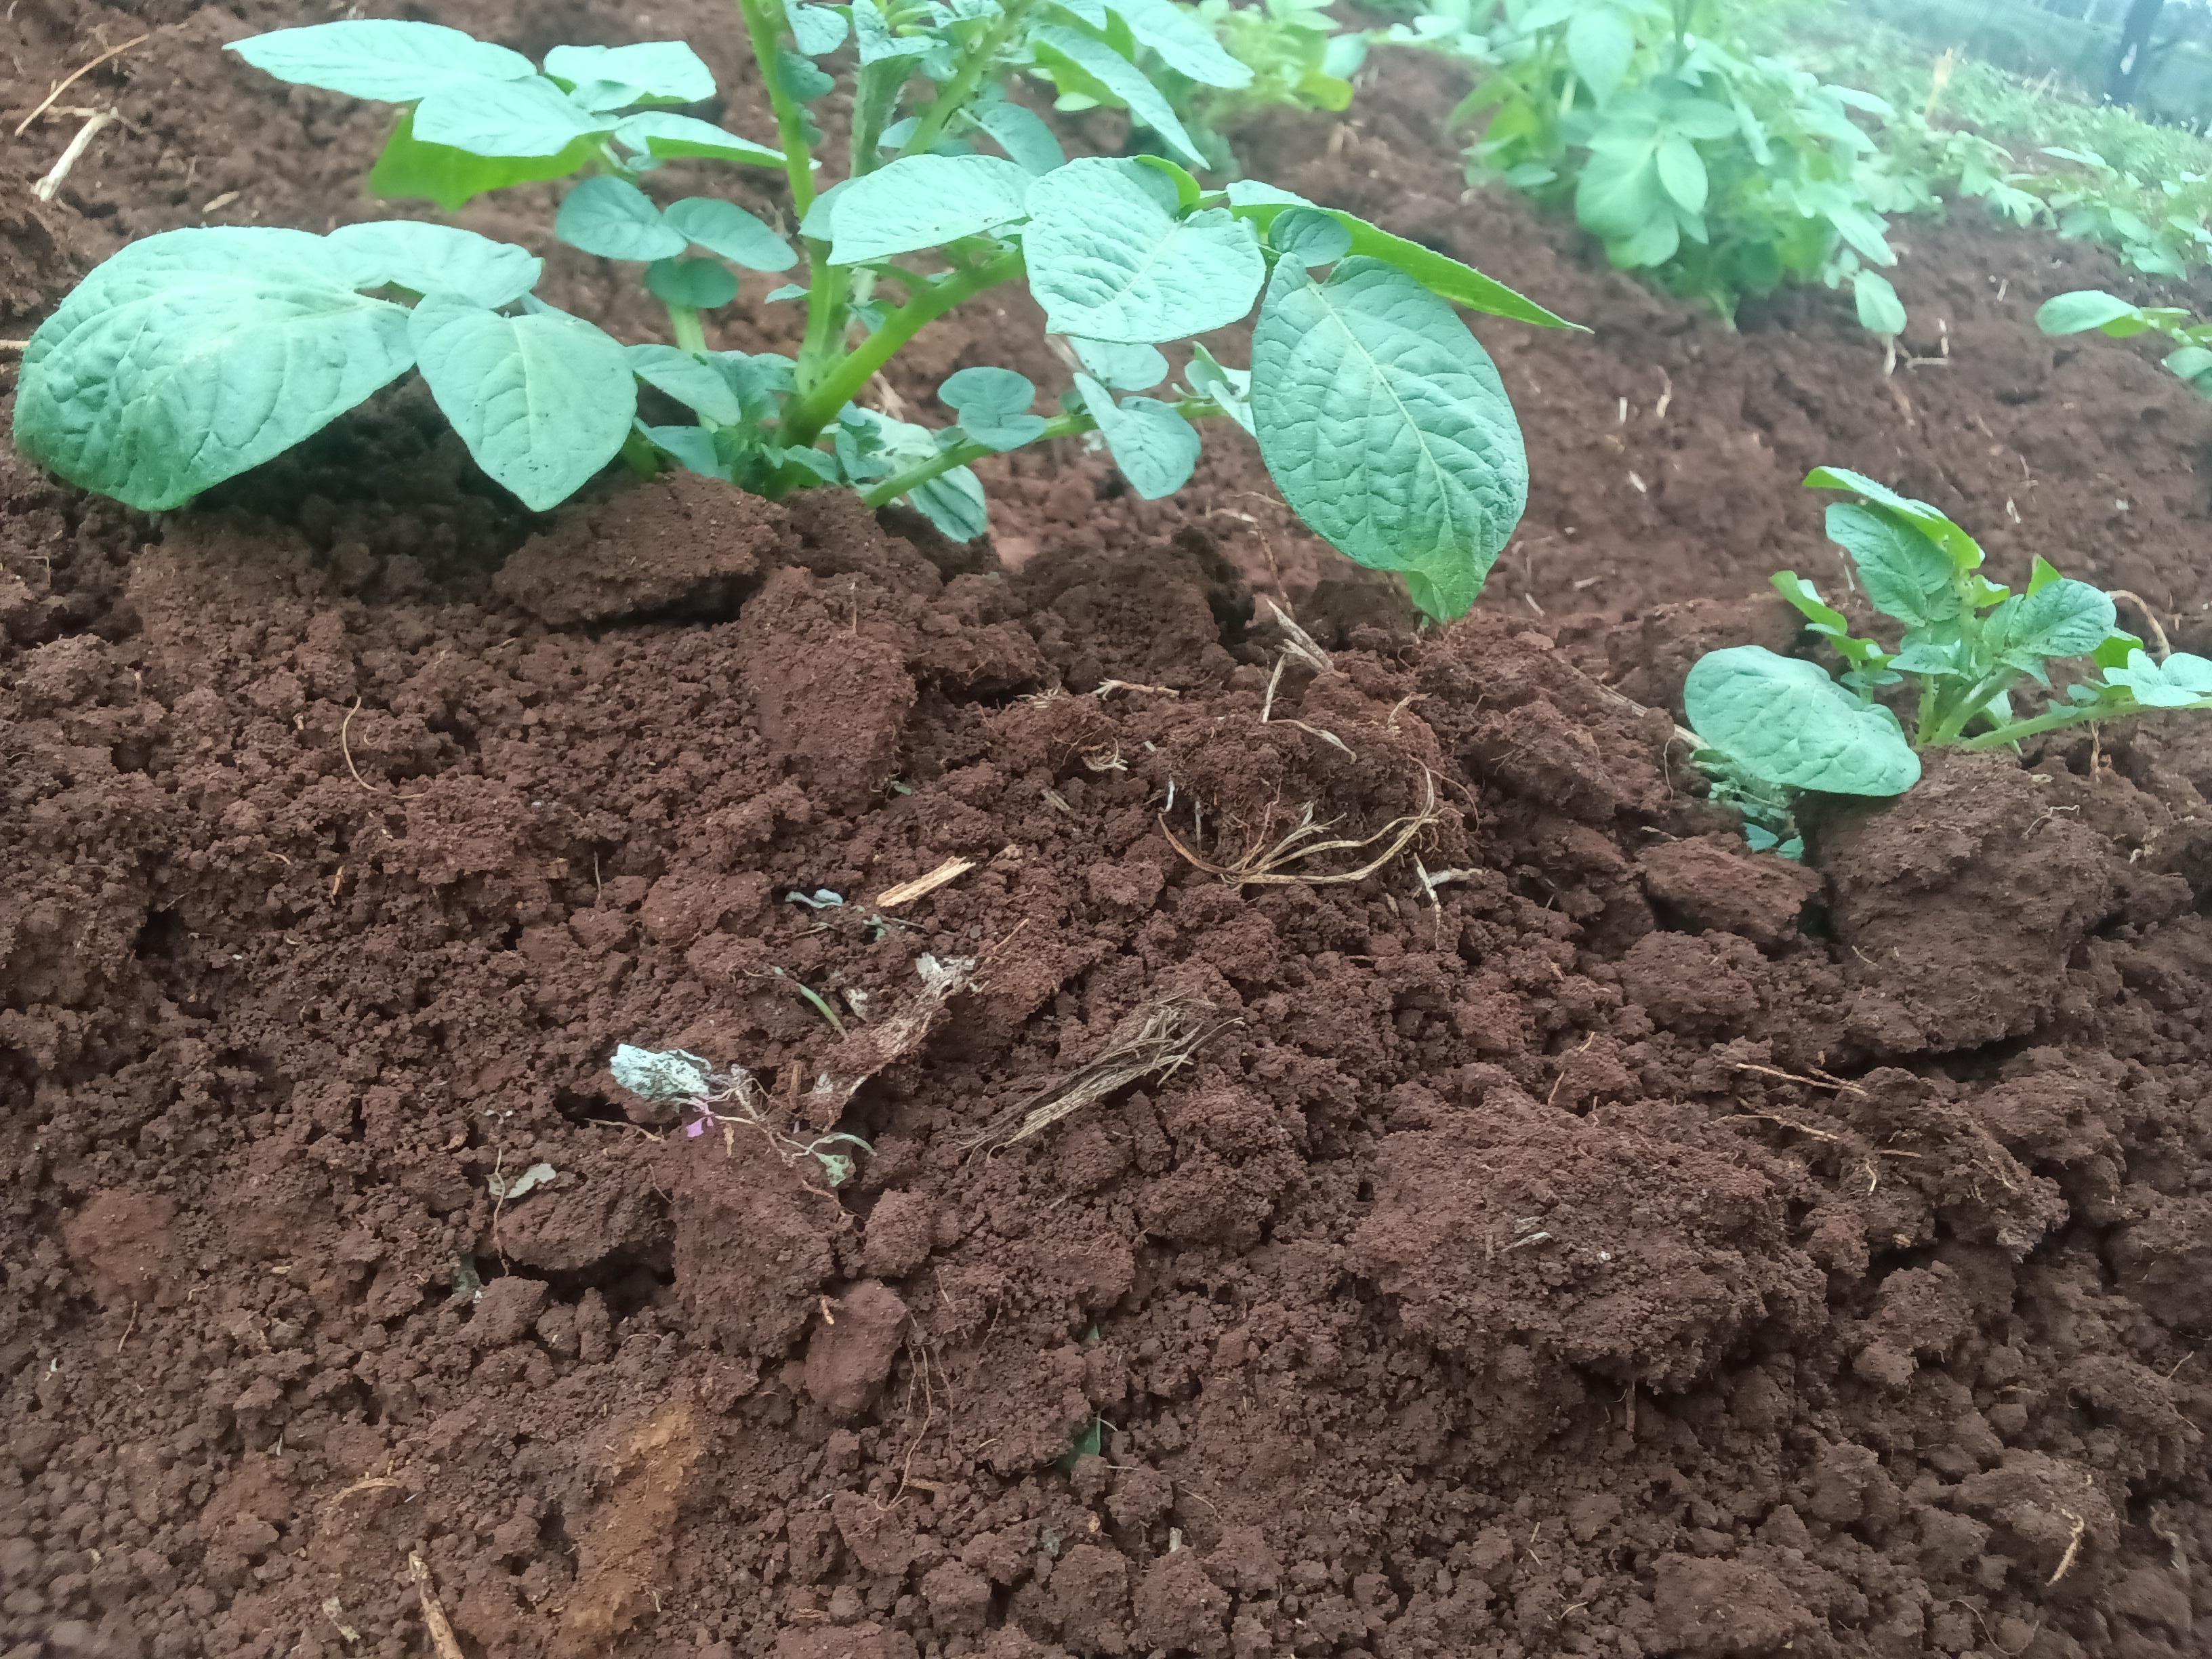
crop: potato
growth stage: emergence
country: Kenya
